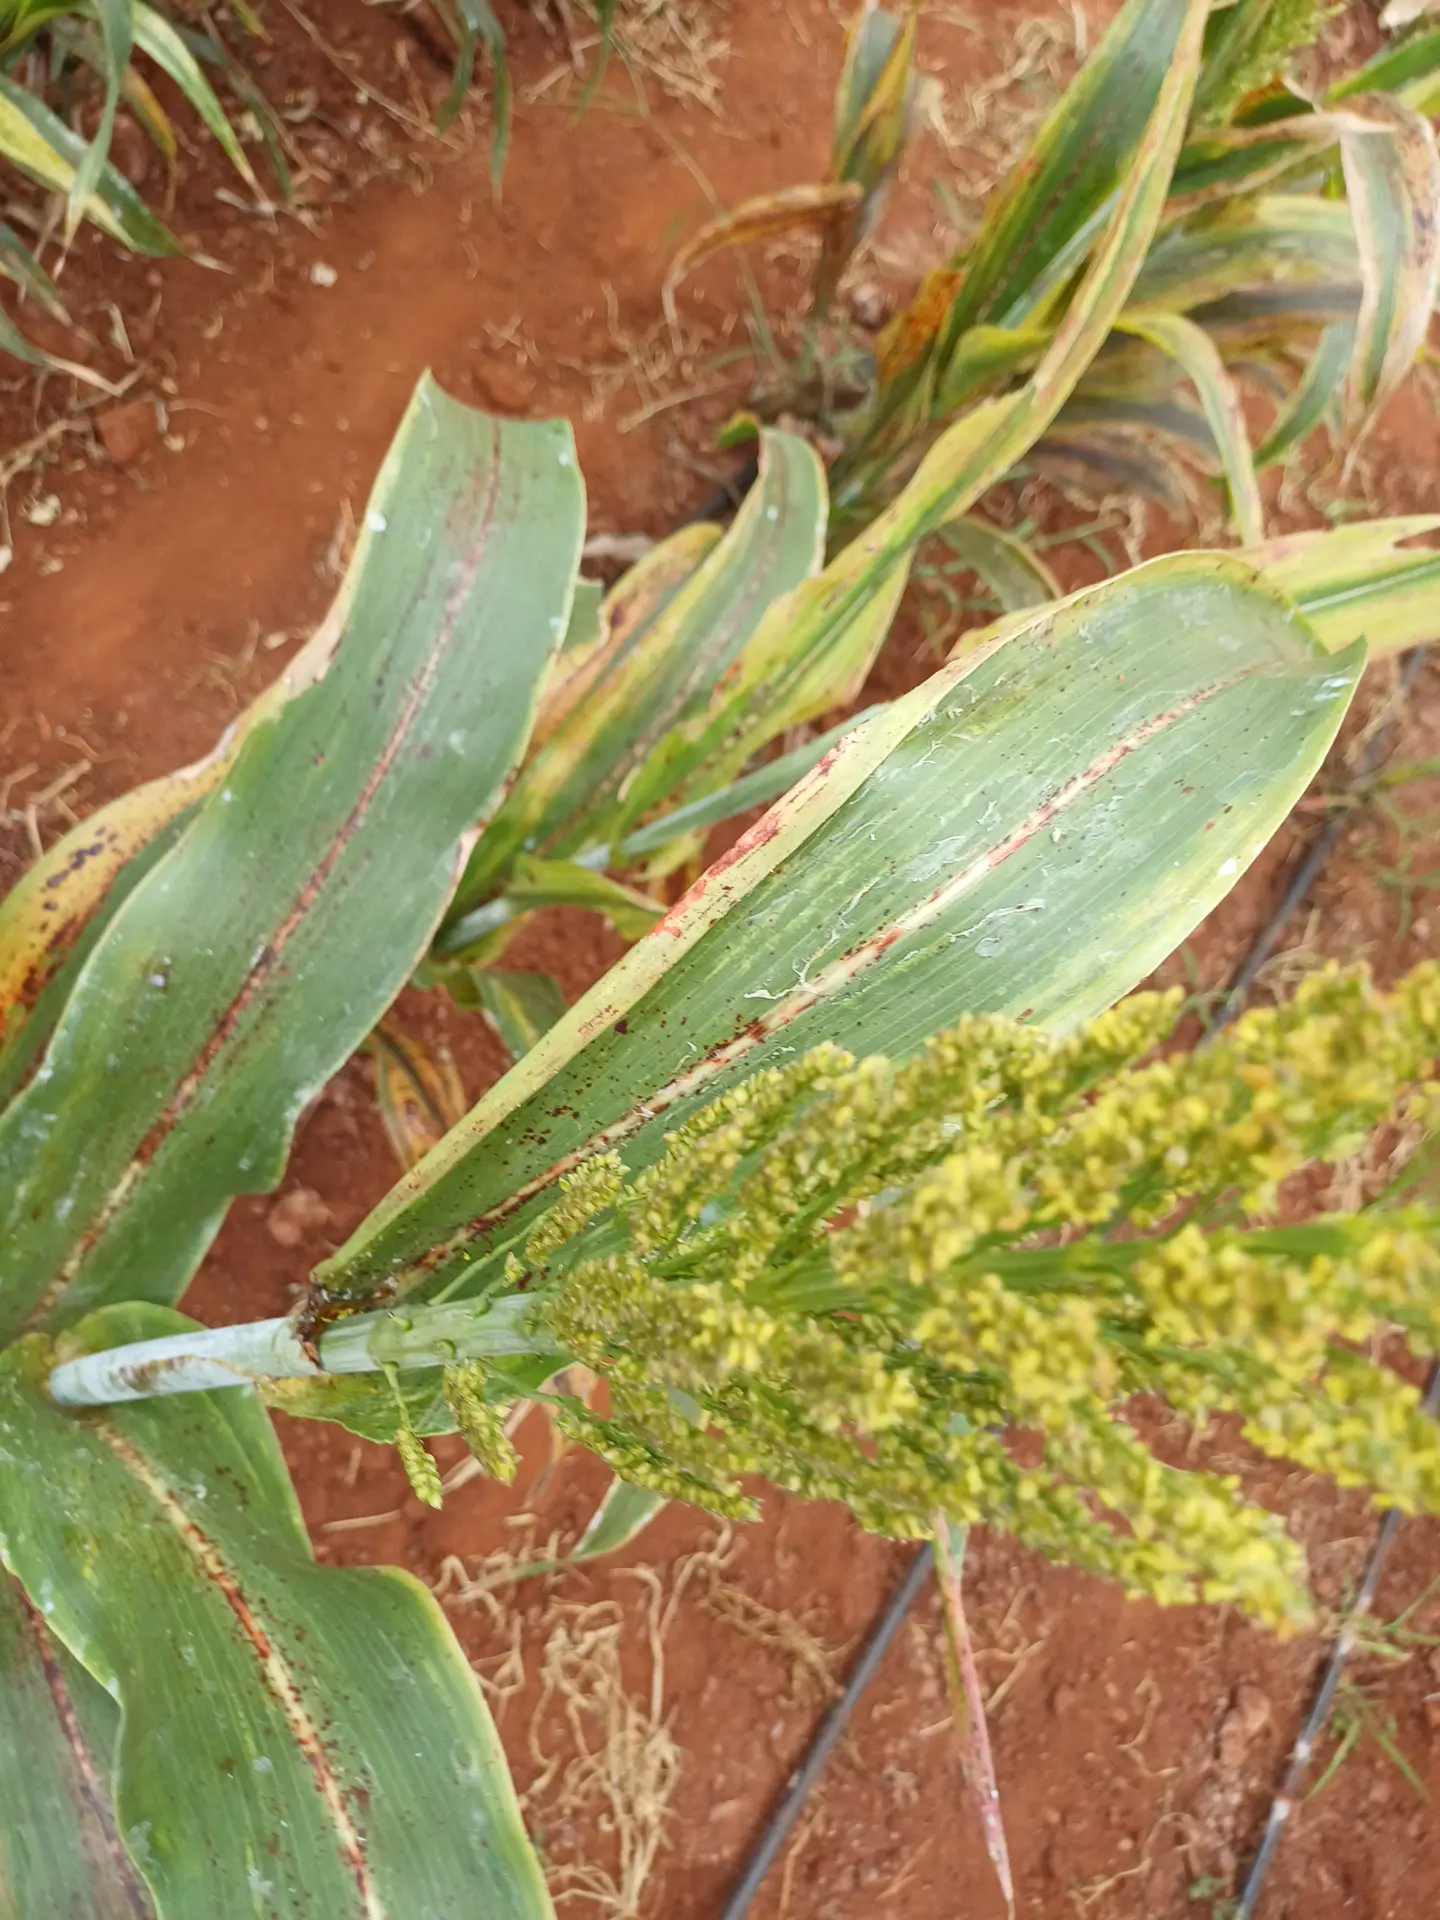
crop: sorghum
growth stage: filling grain
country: Kenya
